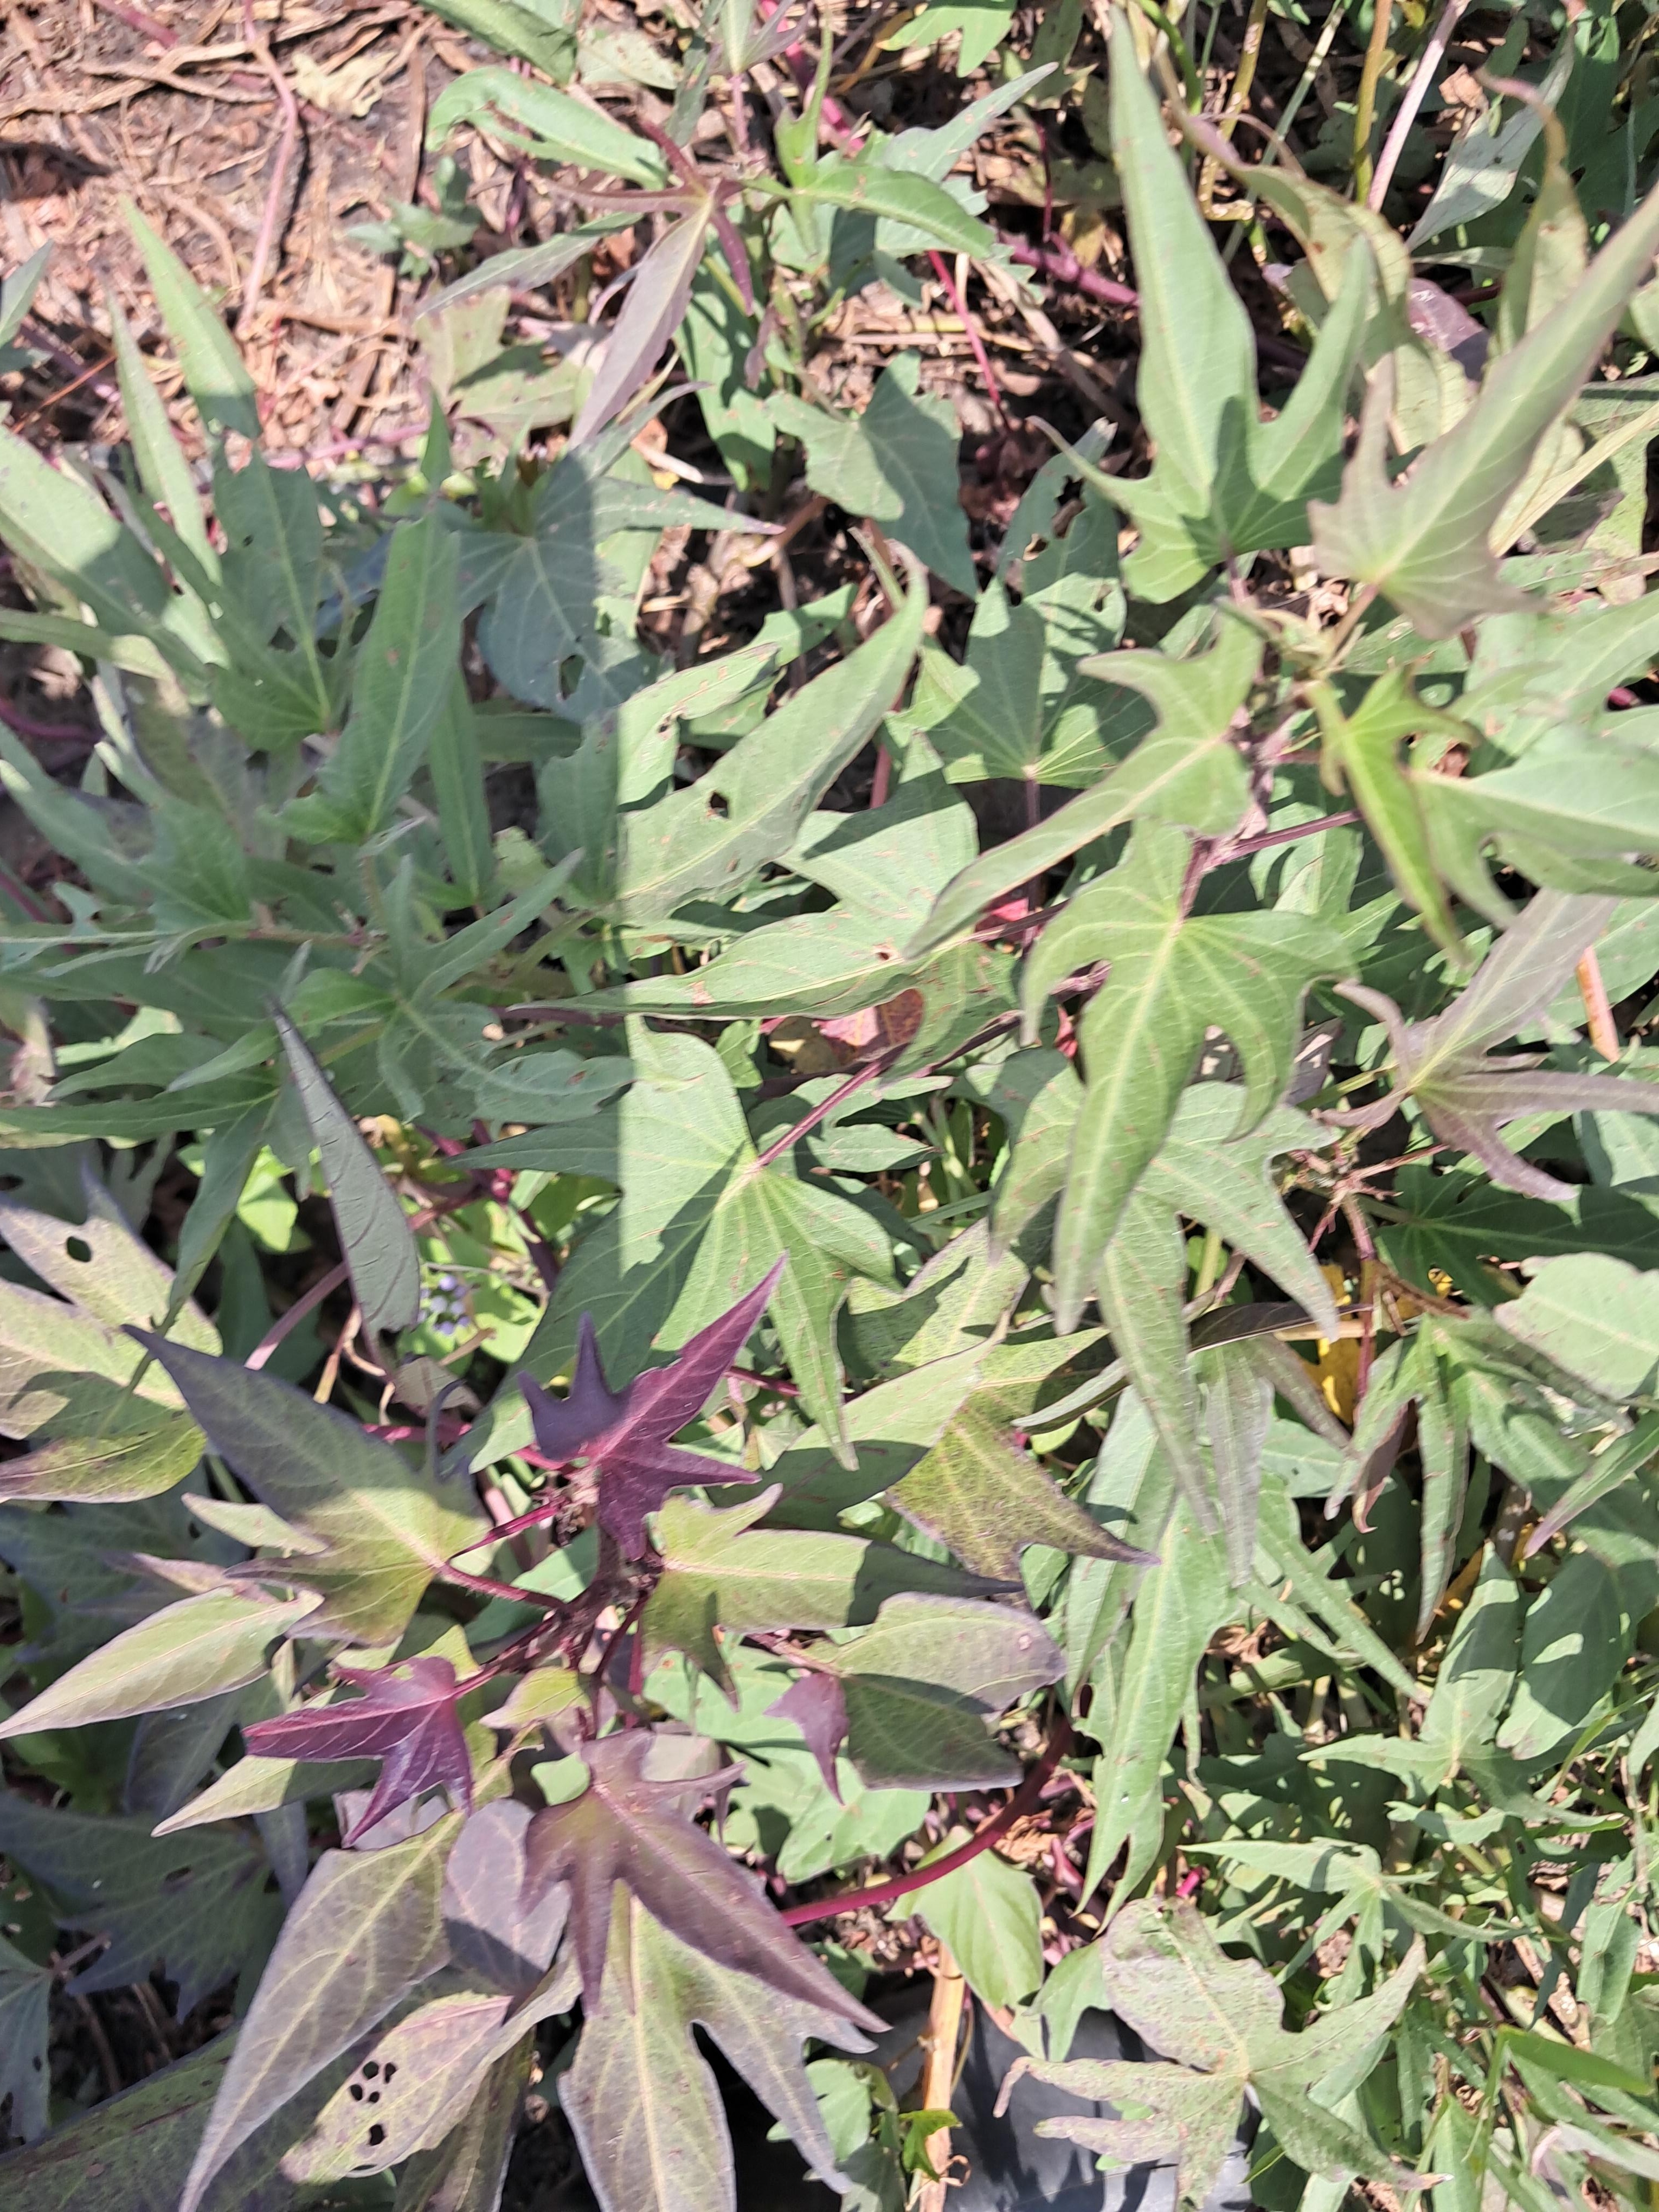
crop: sweet potato
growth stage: flowering
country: Tanzania
